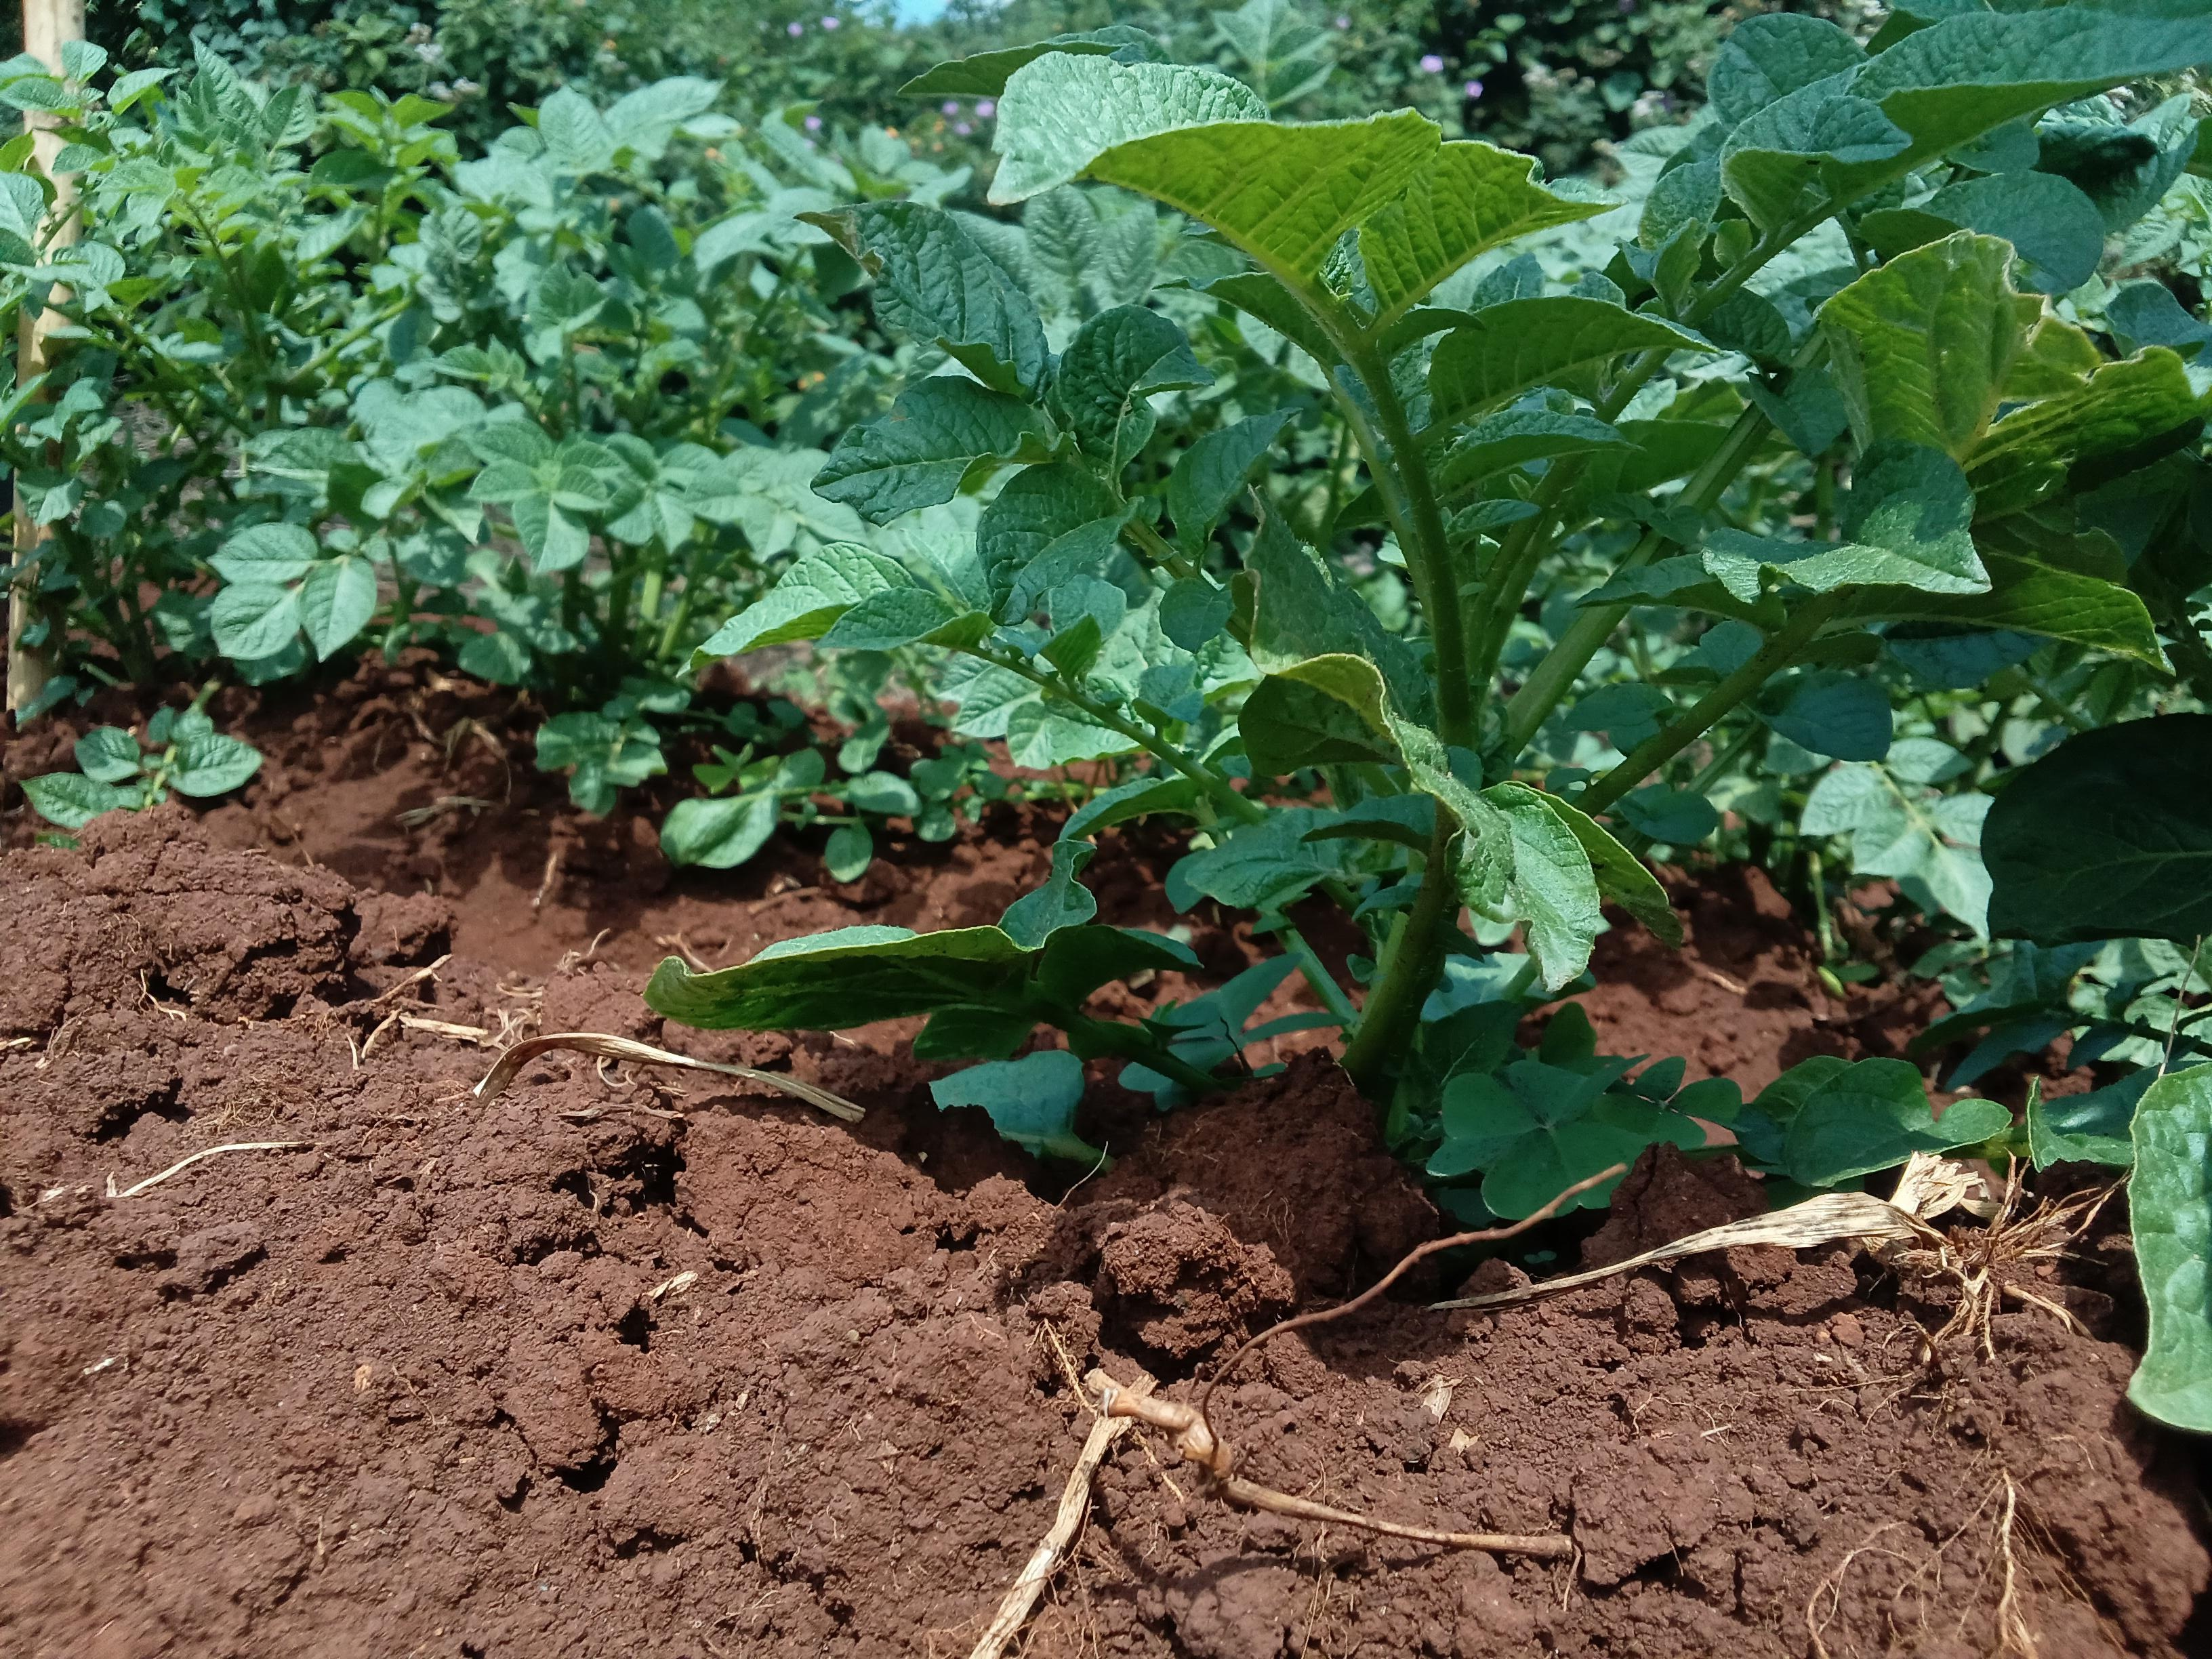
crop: potato
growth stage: vegetative
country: Kenya
